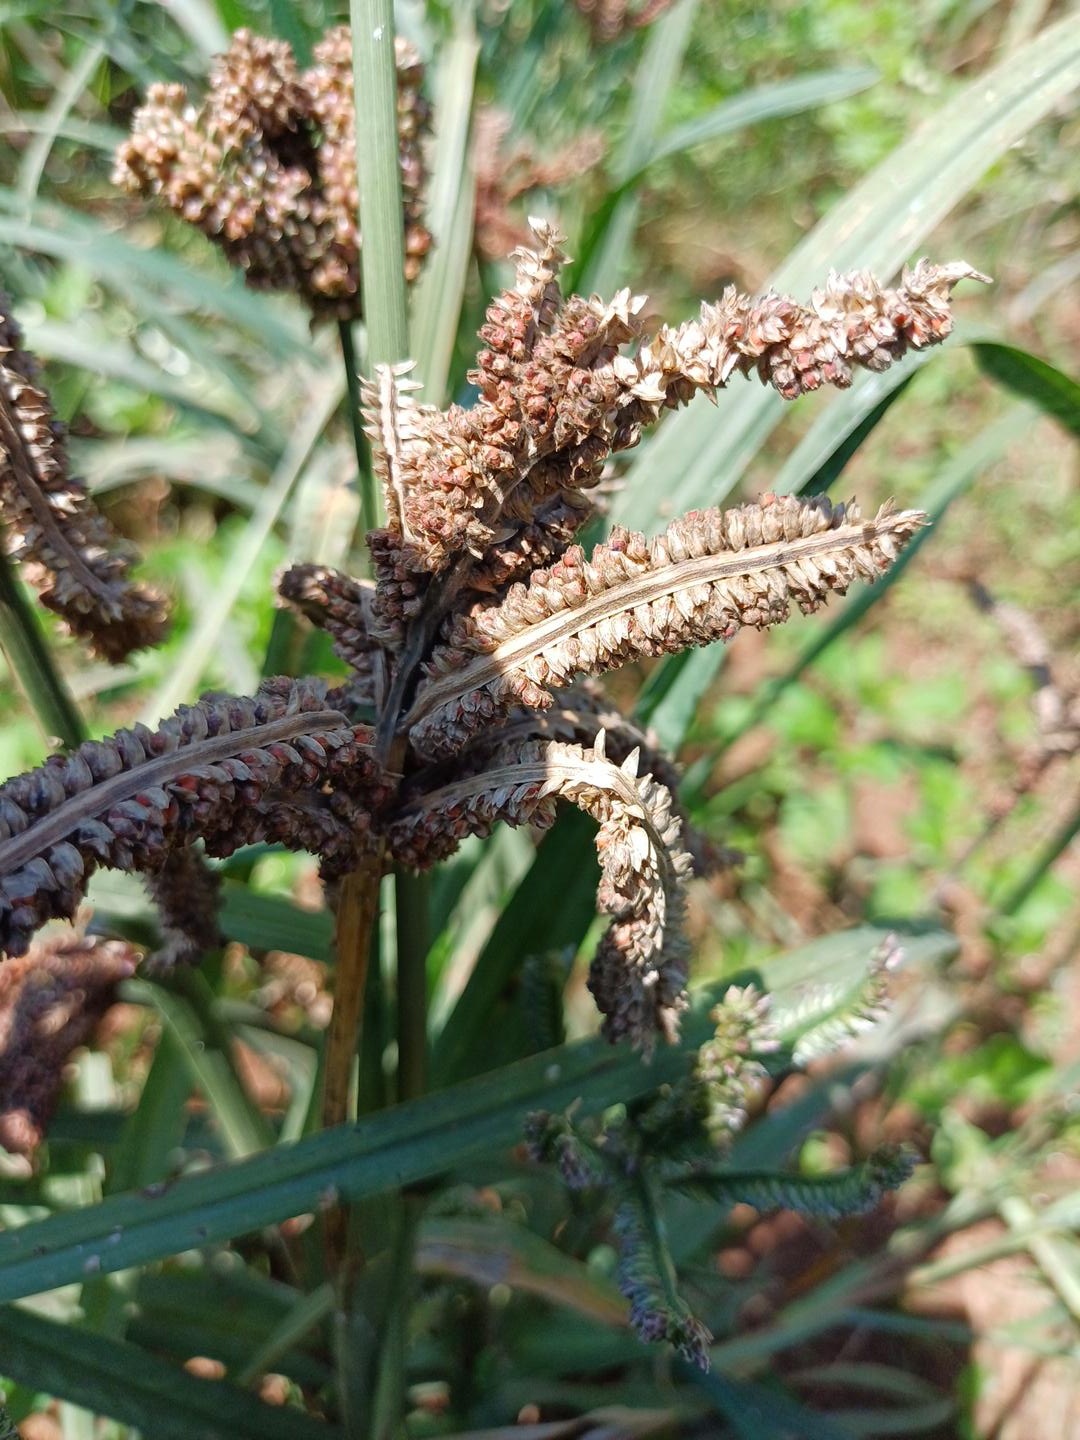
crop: finger millet
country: Kenya
